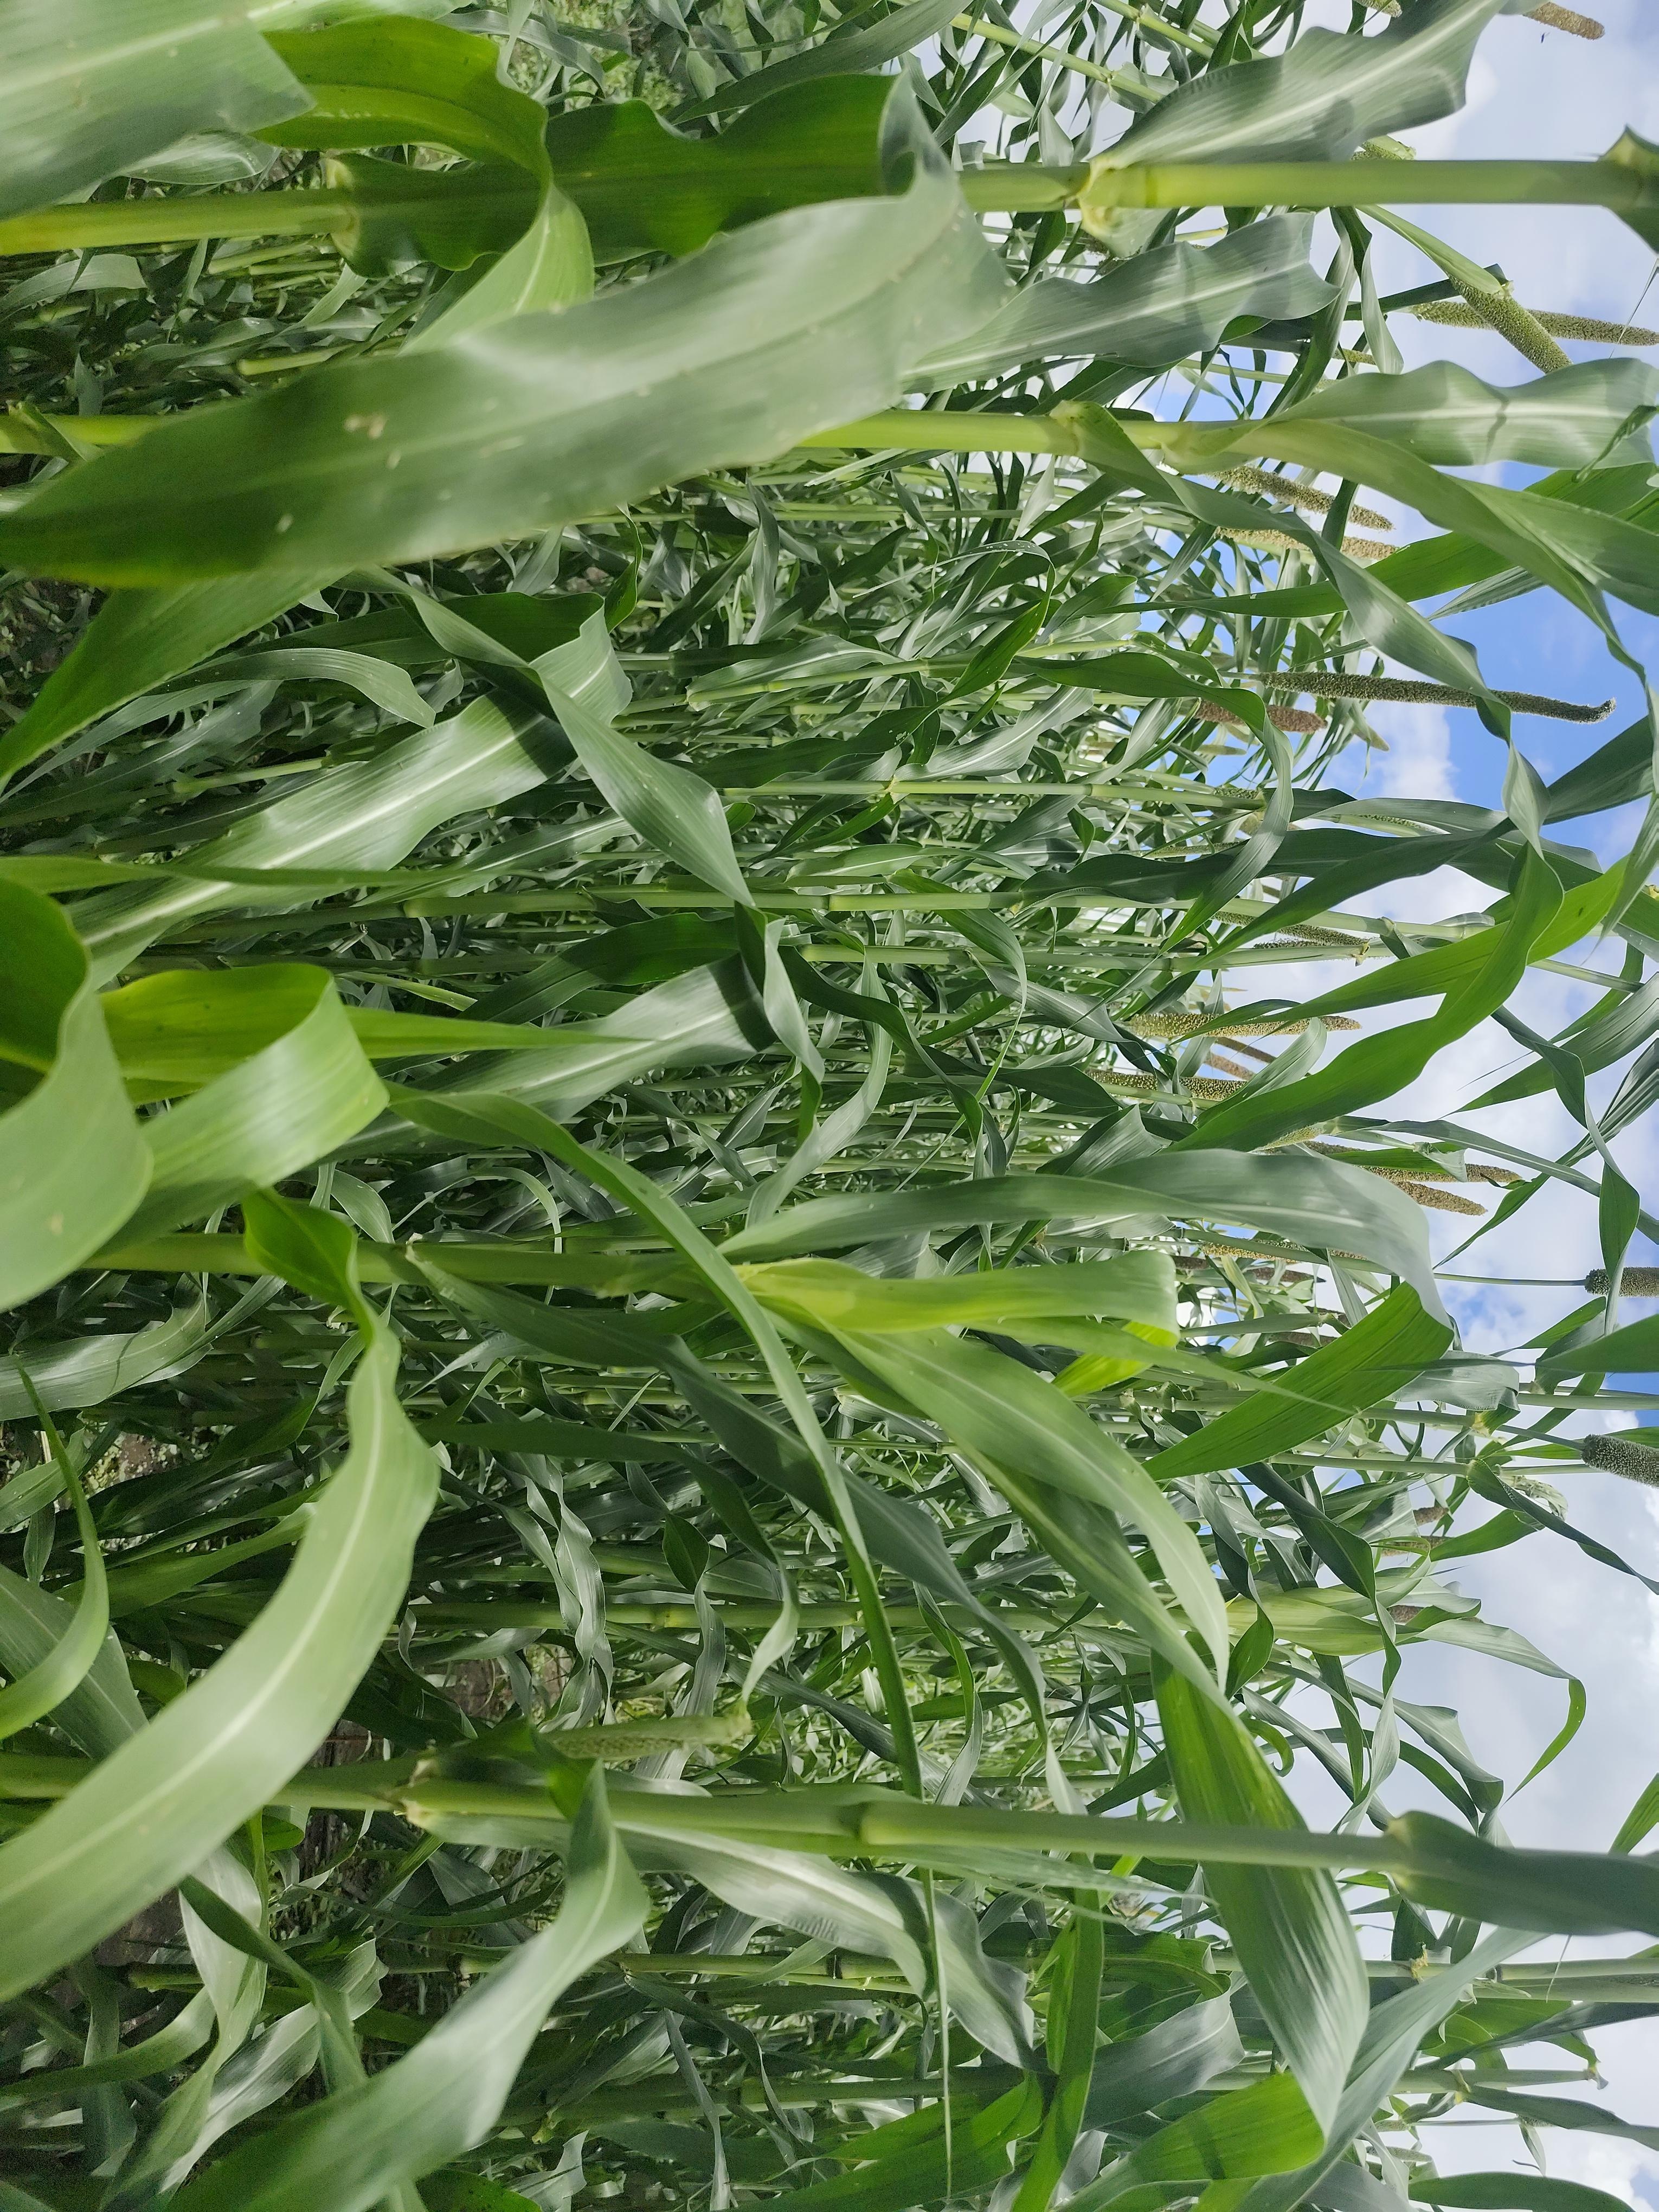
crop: pearl millet
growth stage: heading tuber
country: Tanzania
